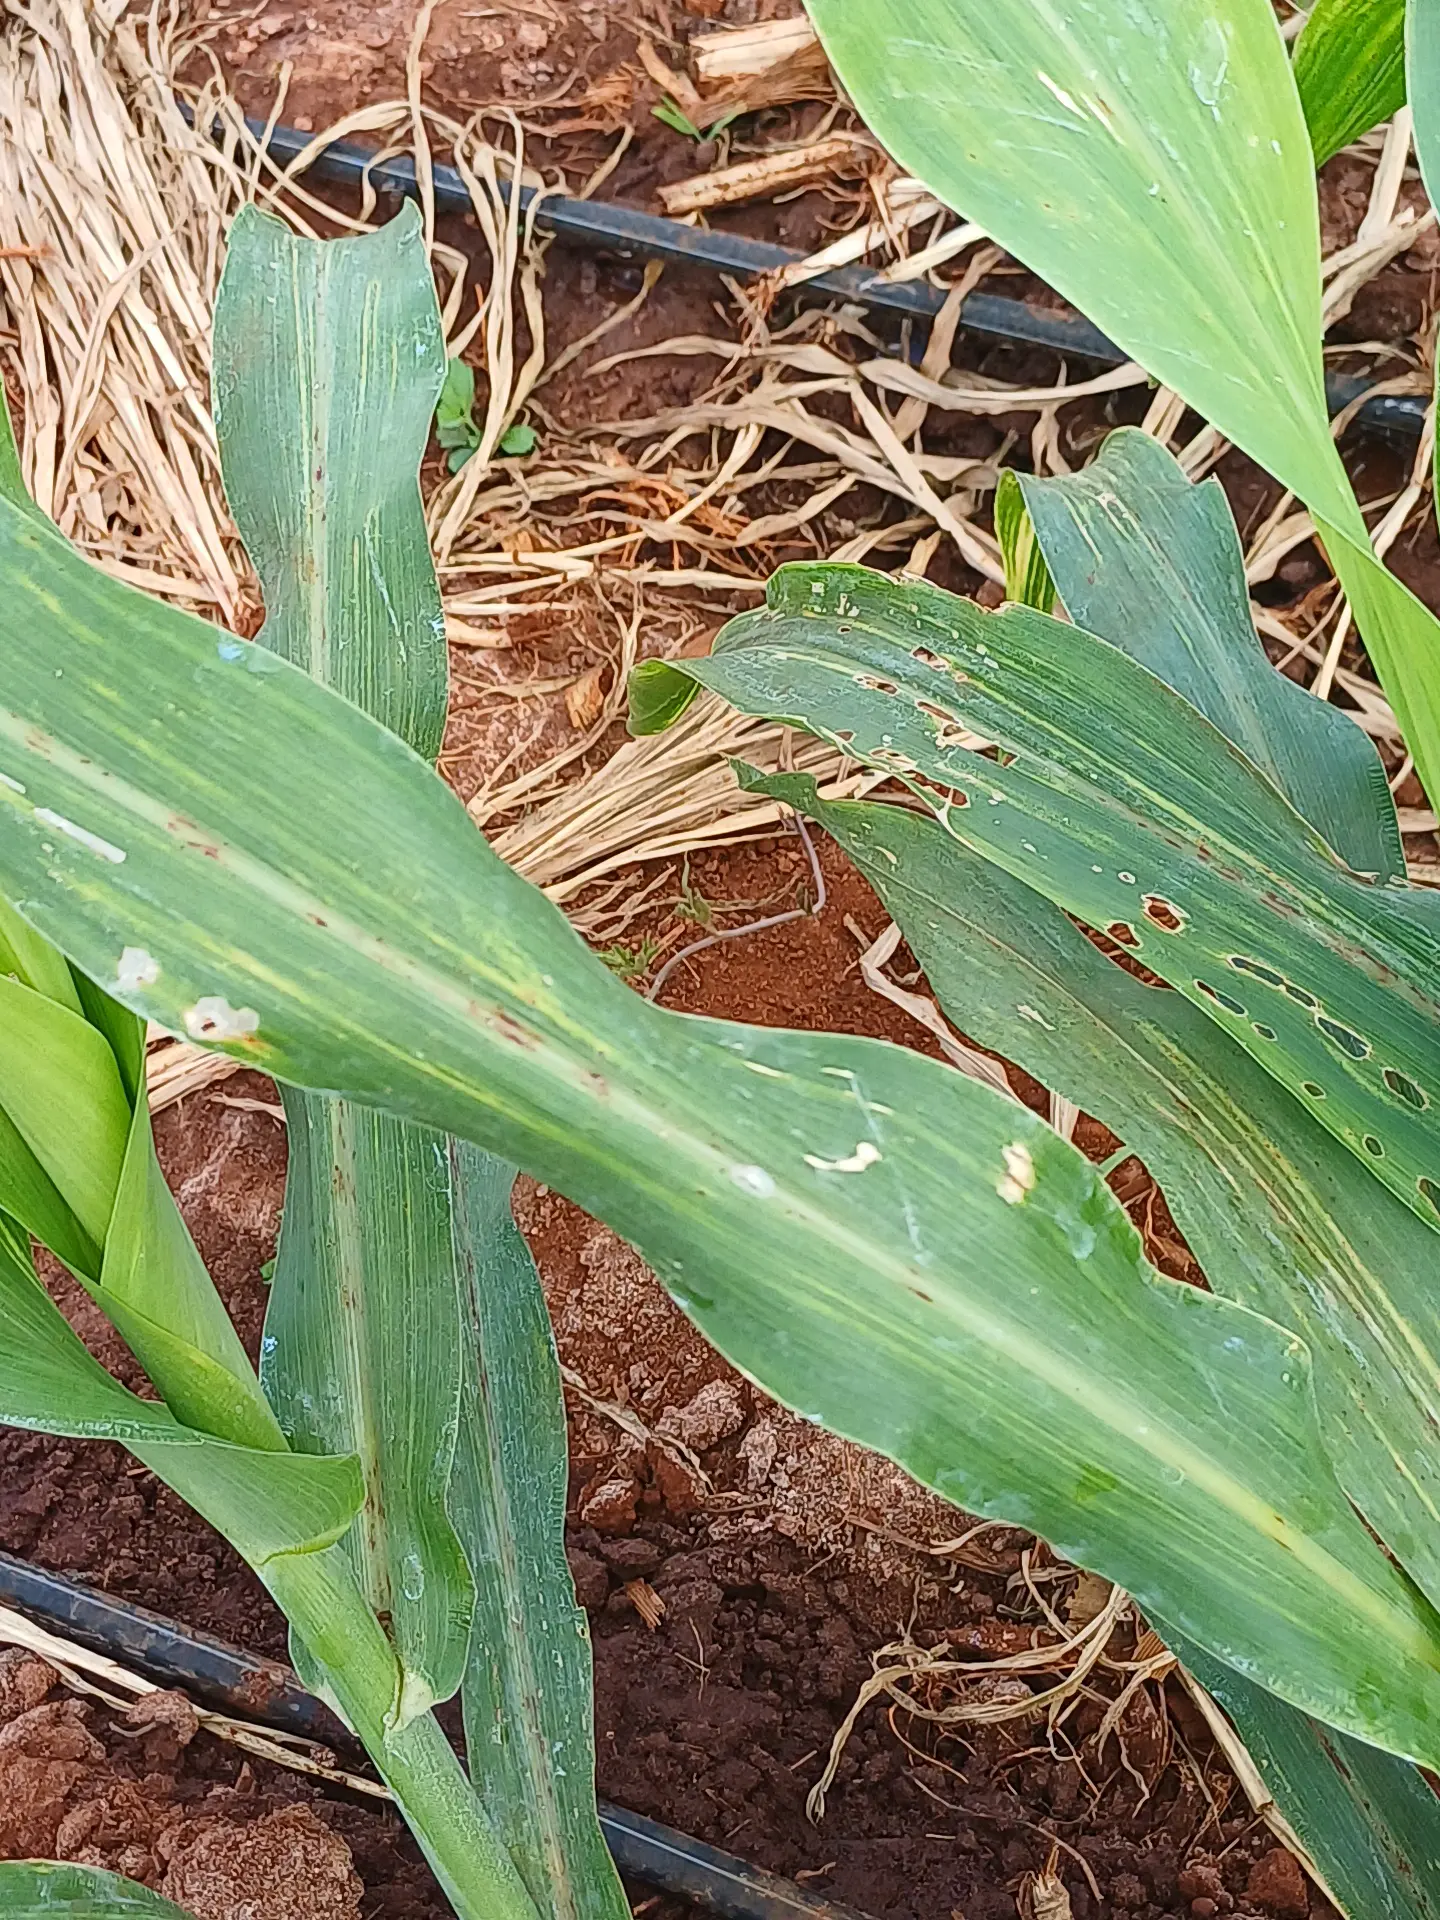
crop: sorghum
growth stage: vegetative
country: Kenya
